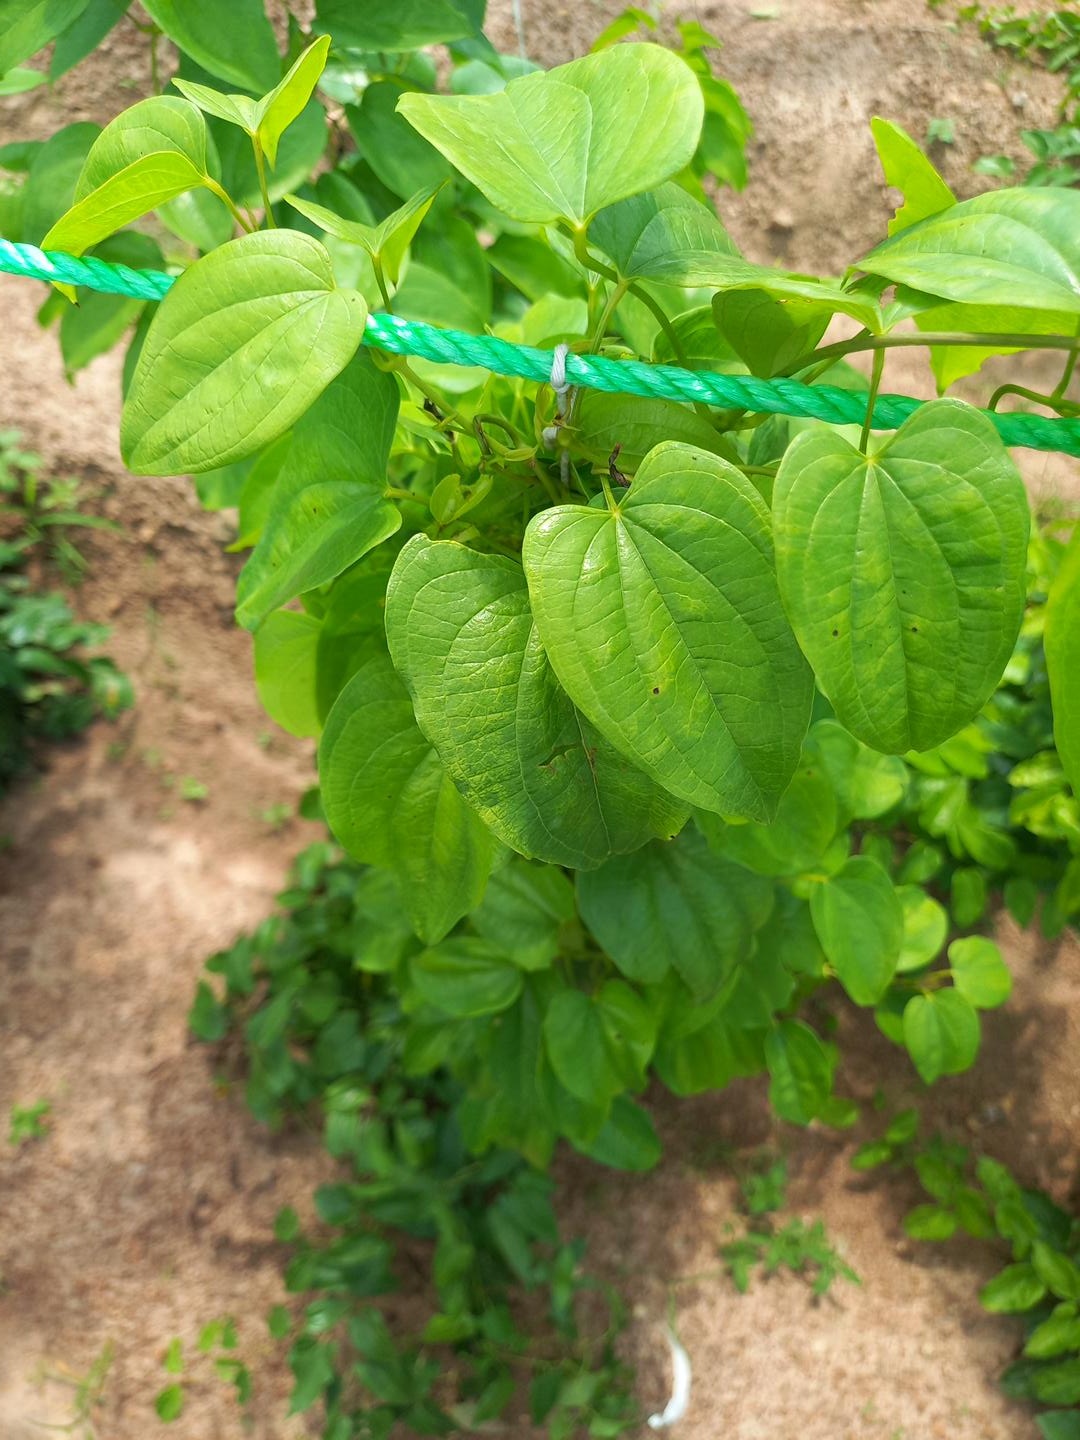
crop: yam
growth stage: vegetative
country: Nigeria
